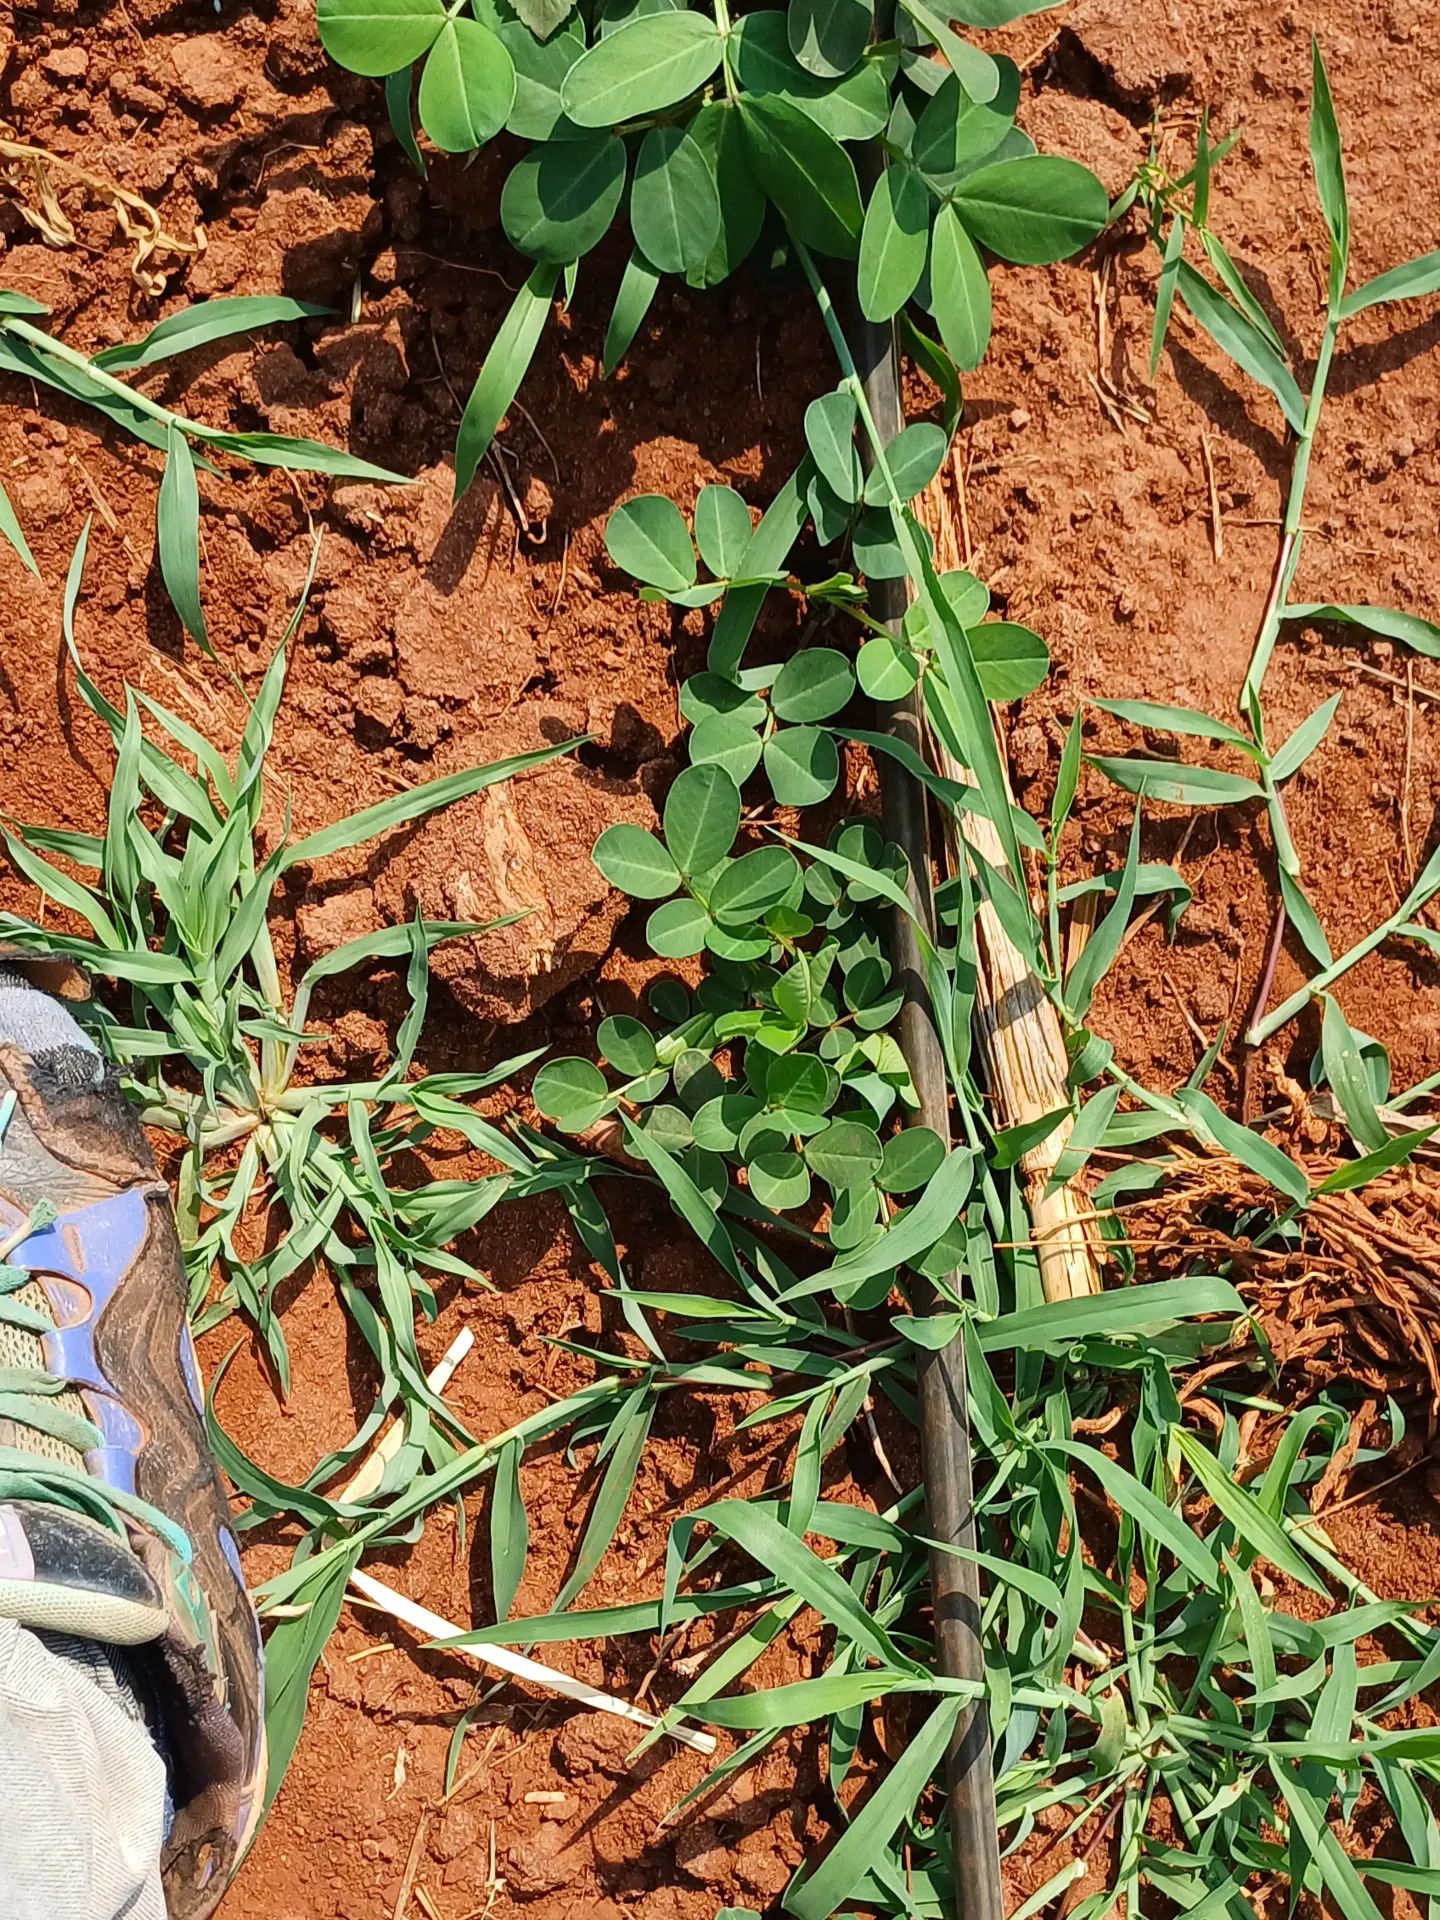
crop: groundnut
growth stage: vegetative
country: Kenya
